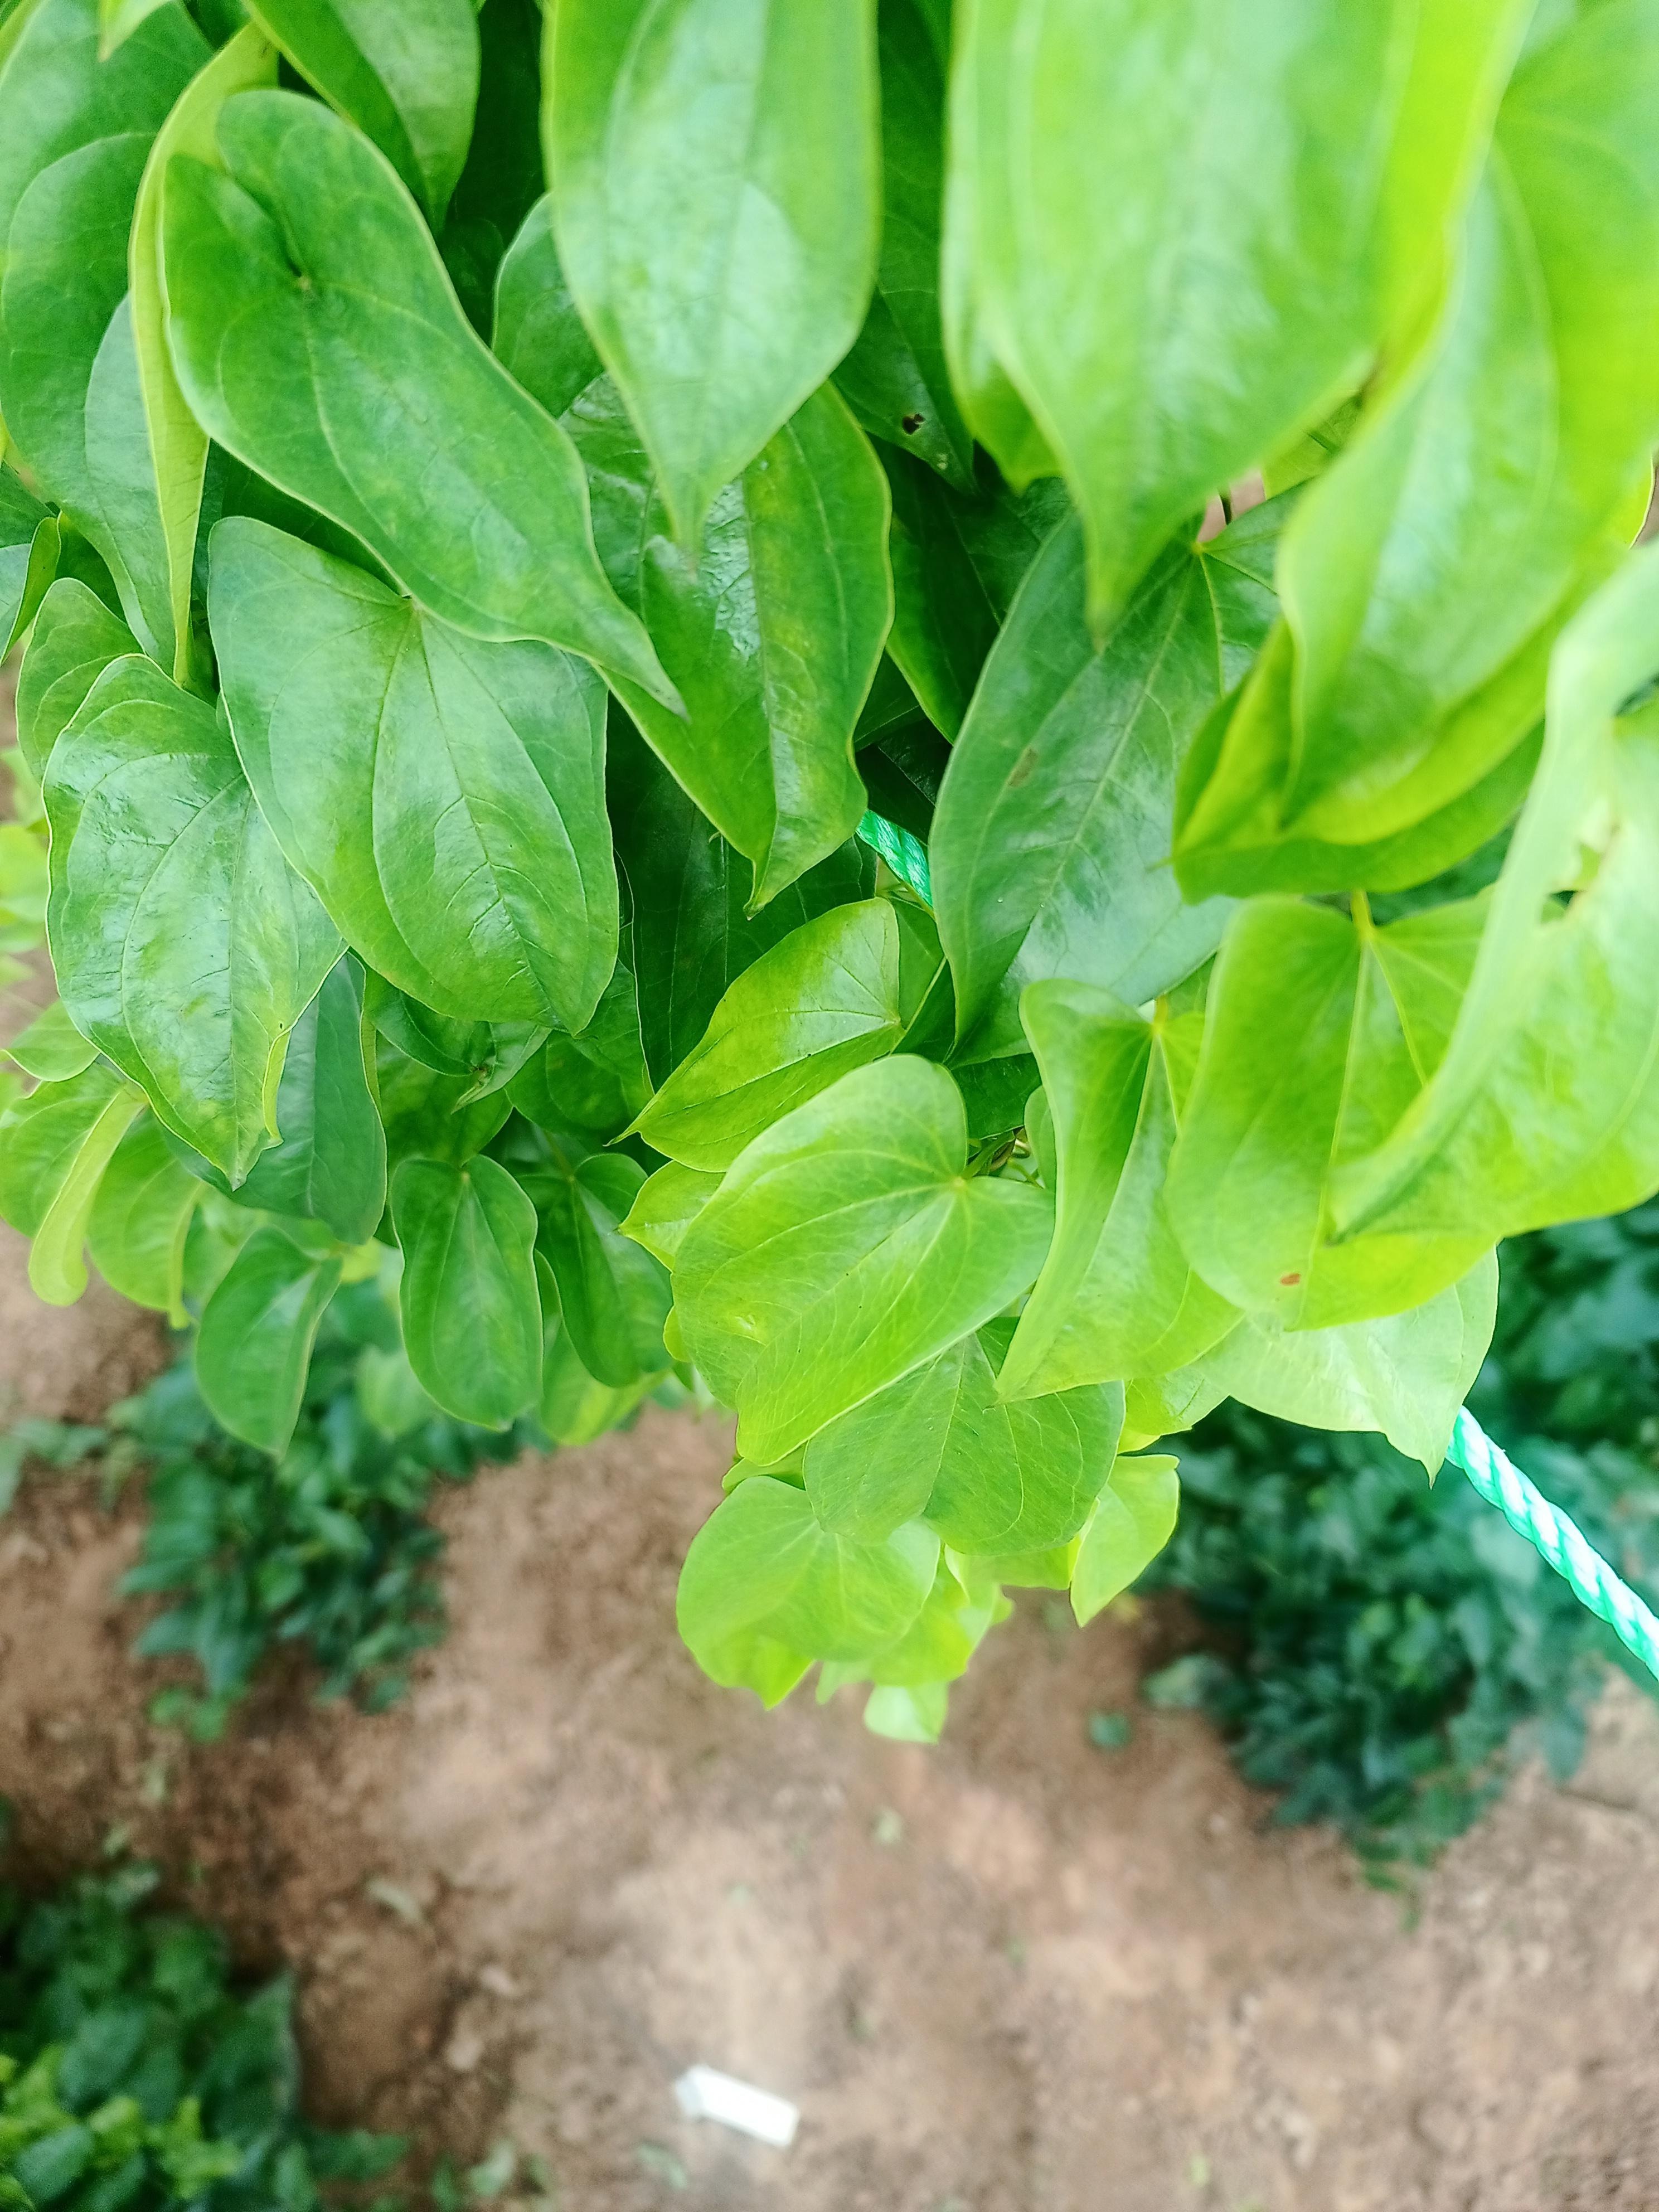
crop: yam
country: Nigeria
